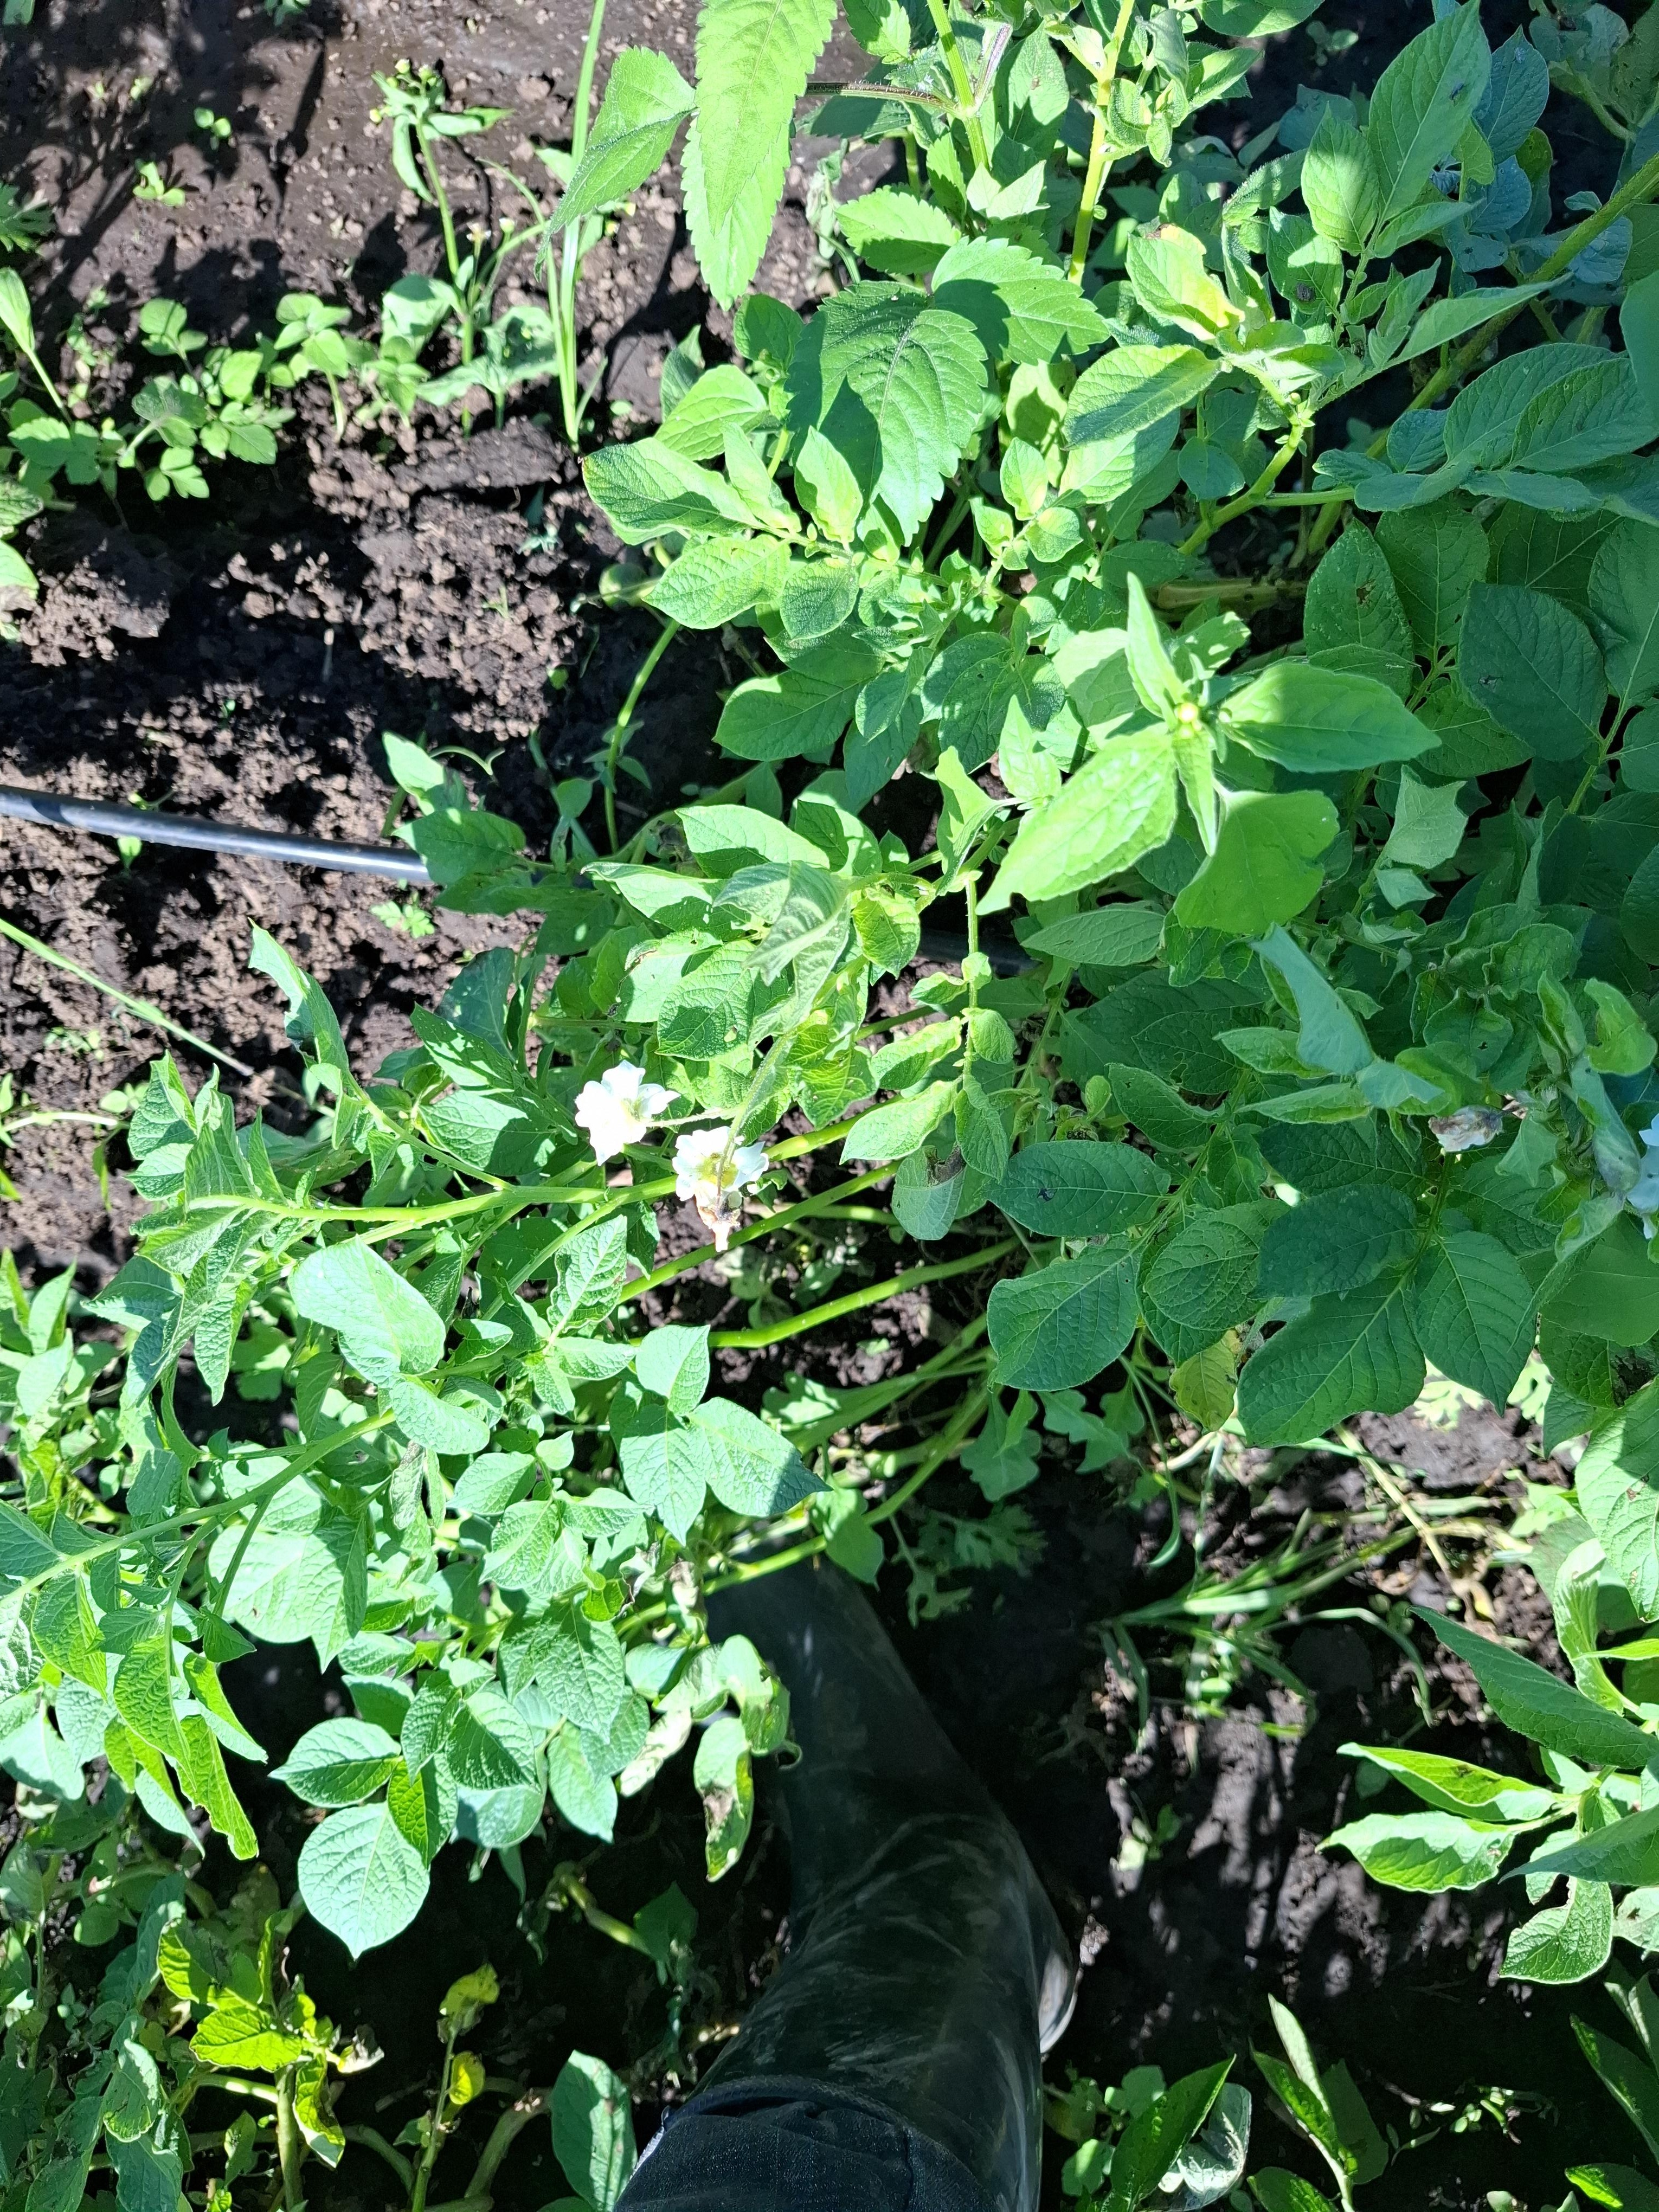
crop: potato
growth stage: flowering
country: Tanzania
